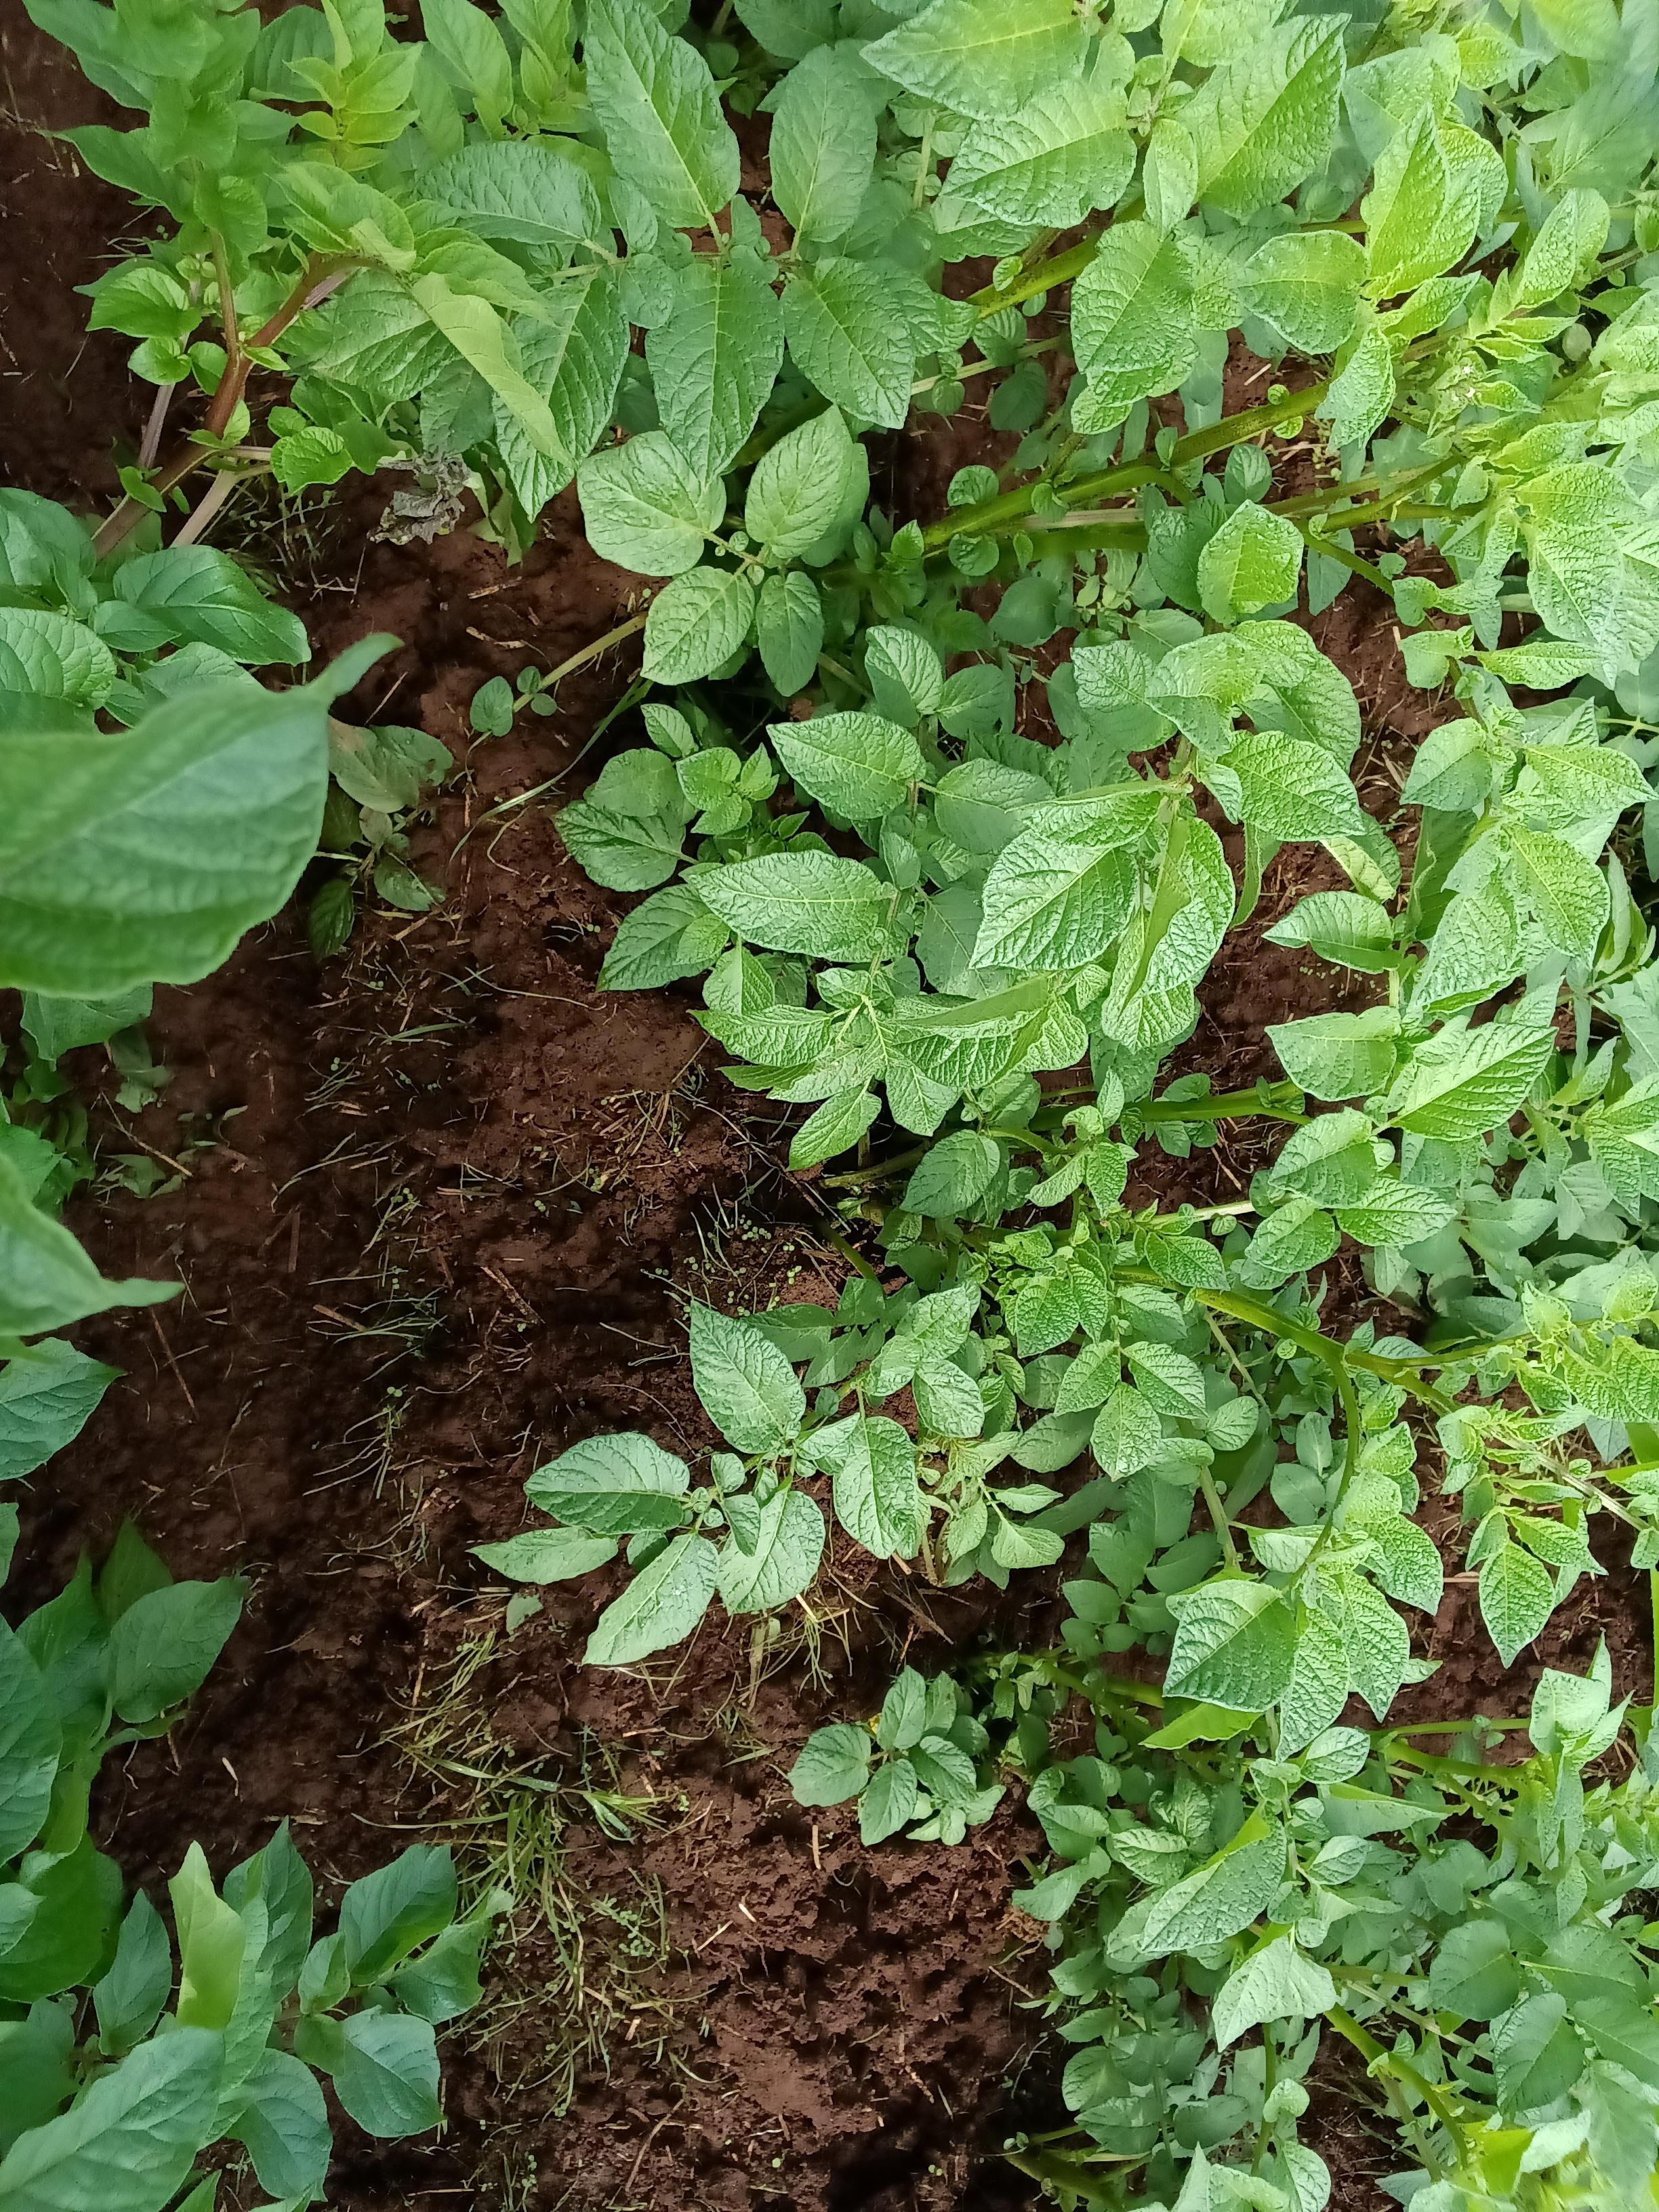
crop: potato
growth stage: vegetative
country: Kenya
